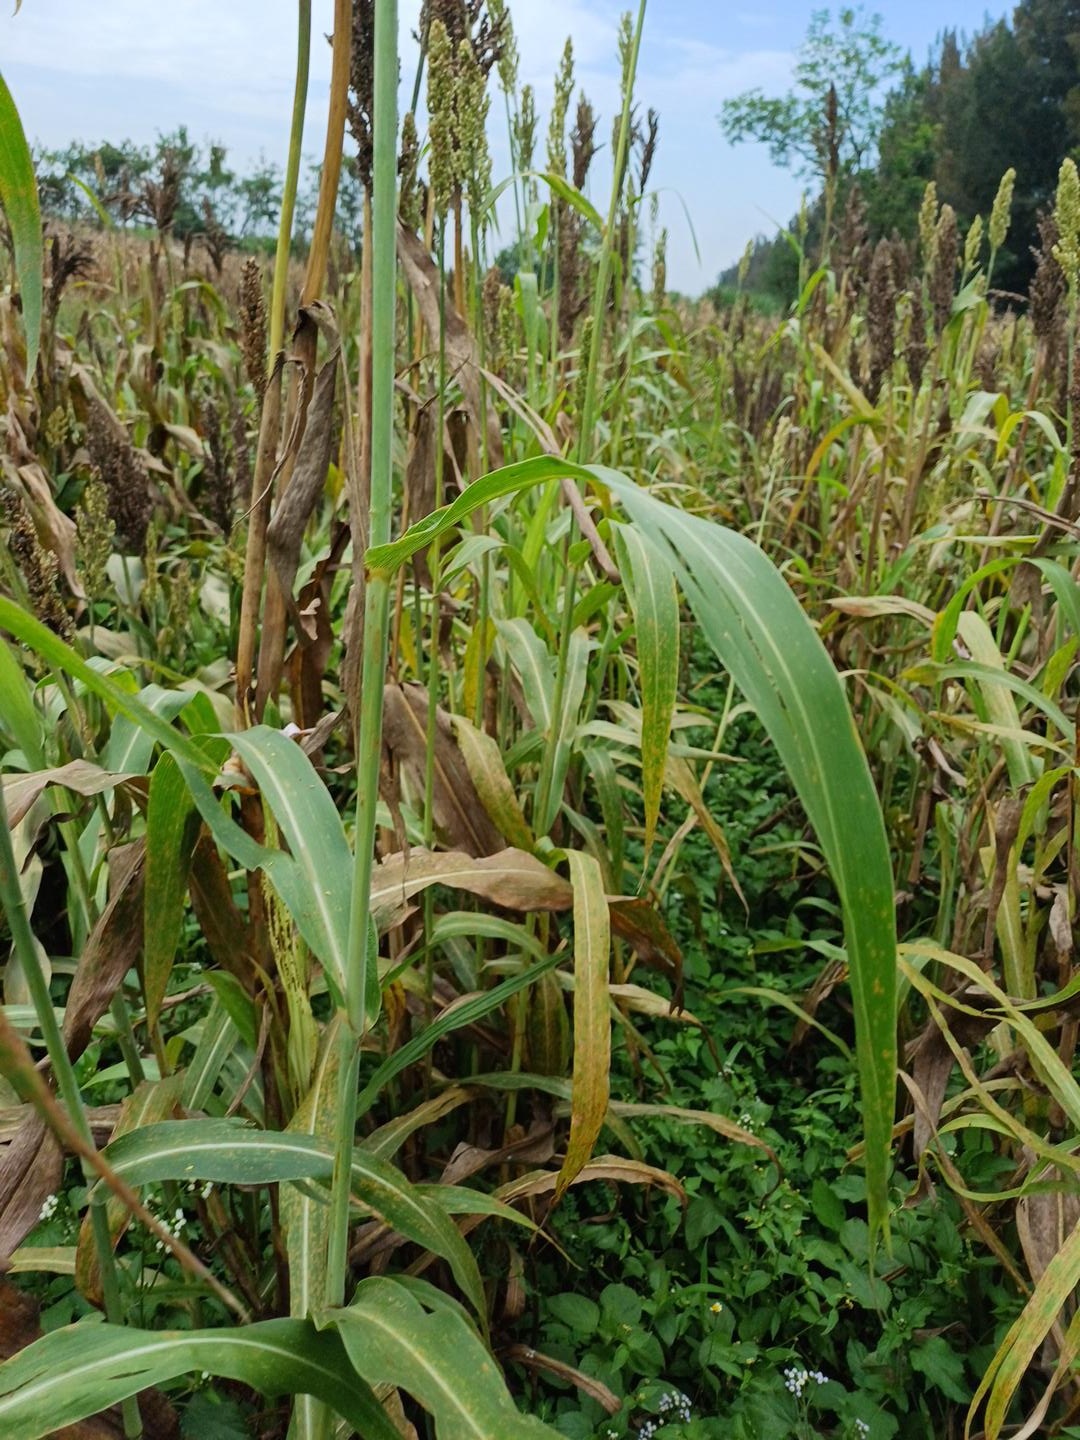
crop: sorghum
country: Kenya
